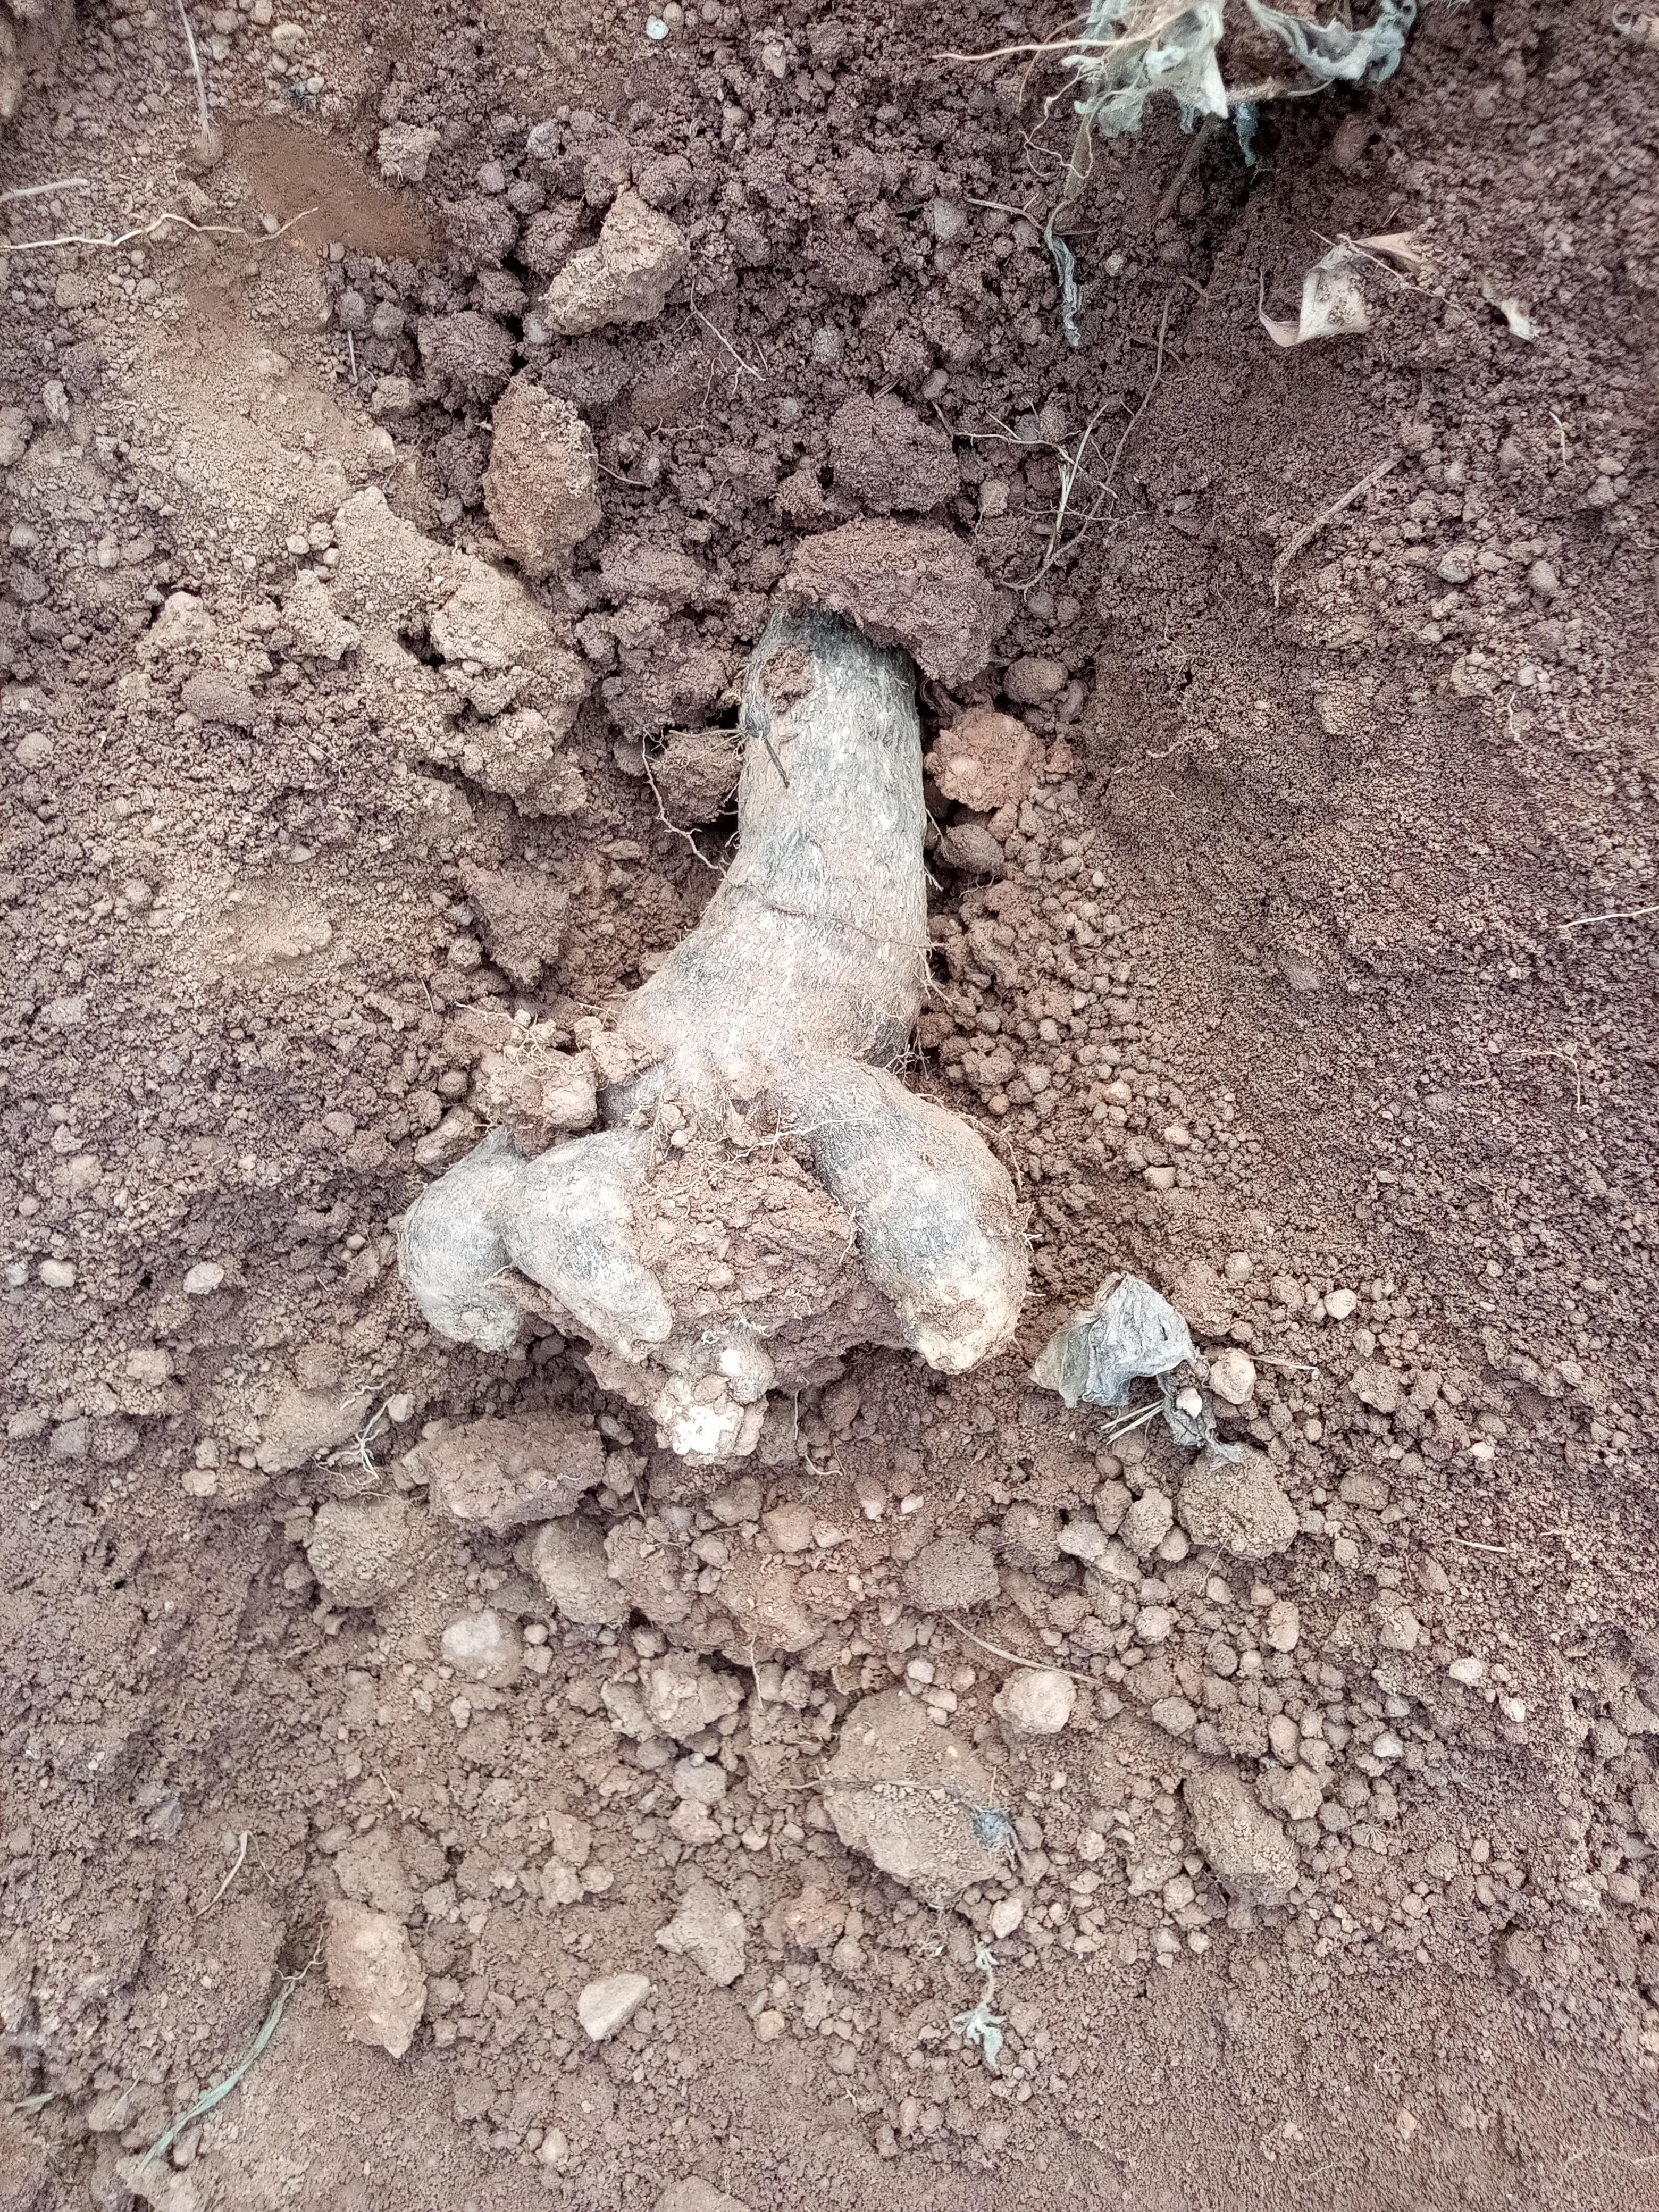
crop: yam
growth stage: harvest
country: Nigeria
